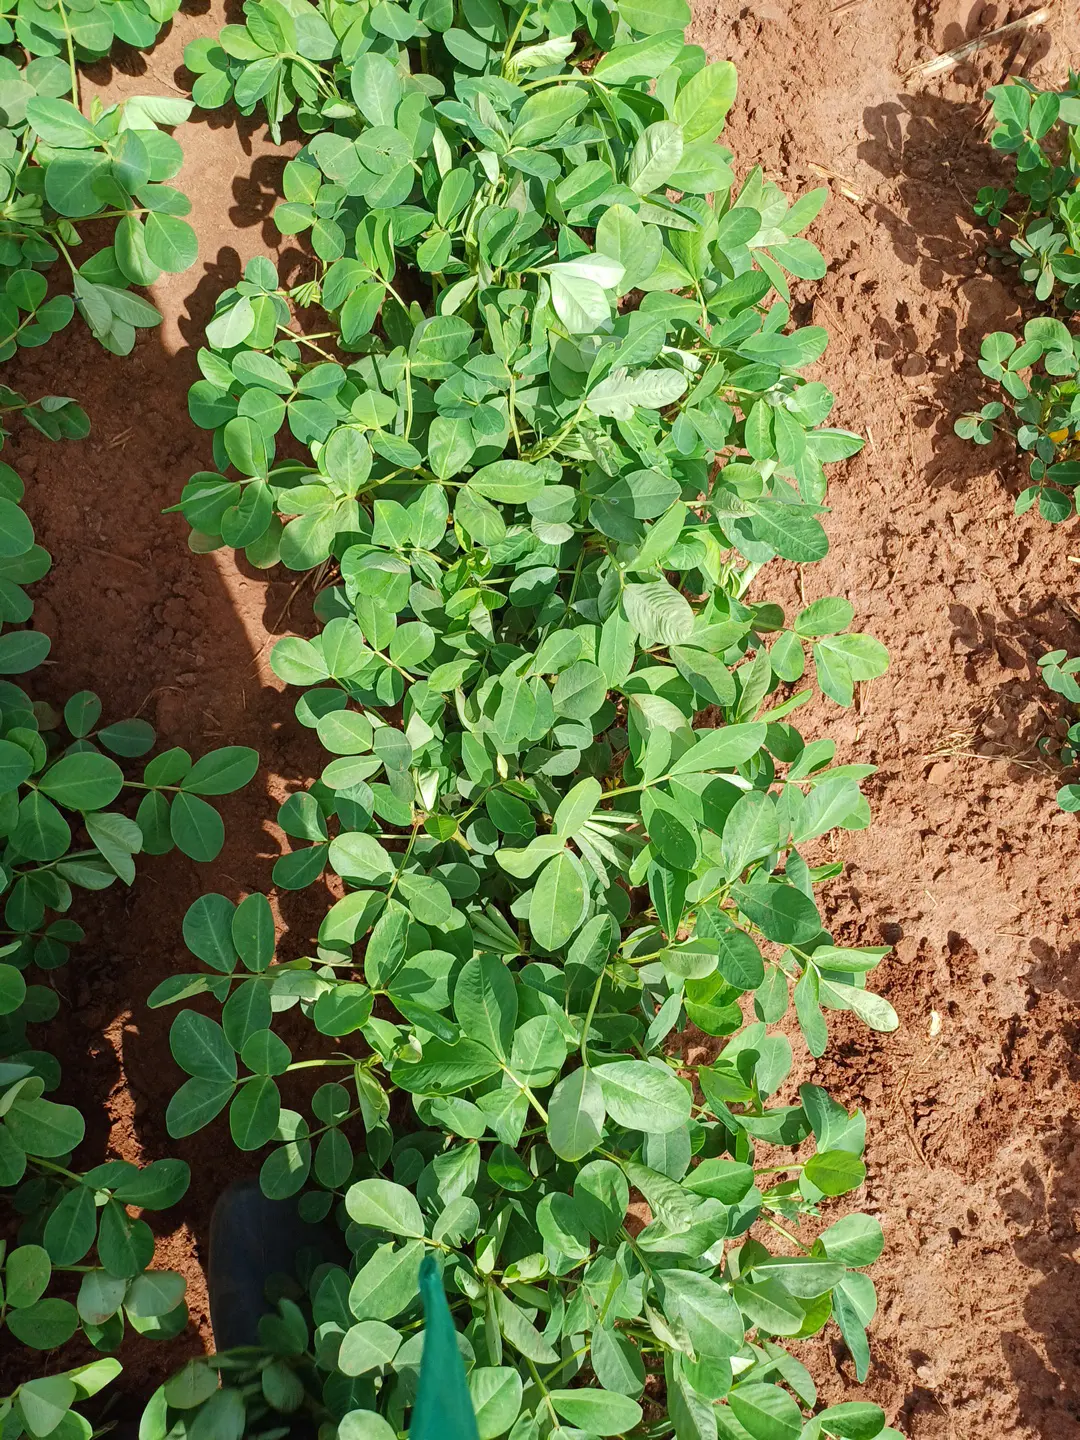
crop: groundnut
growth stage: flowering
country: Kenya
